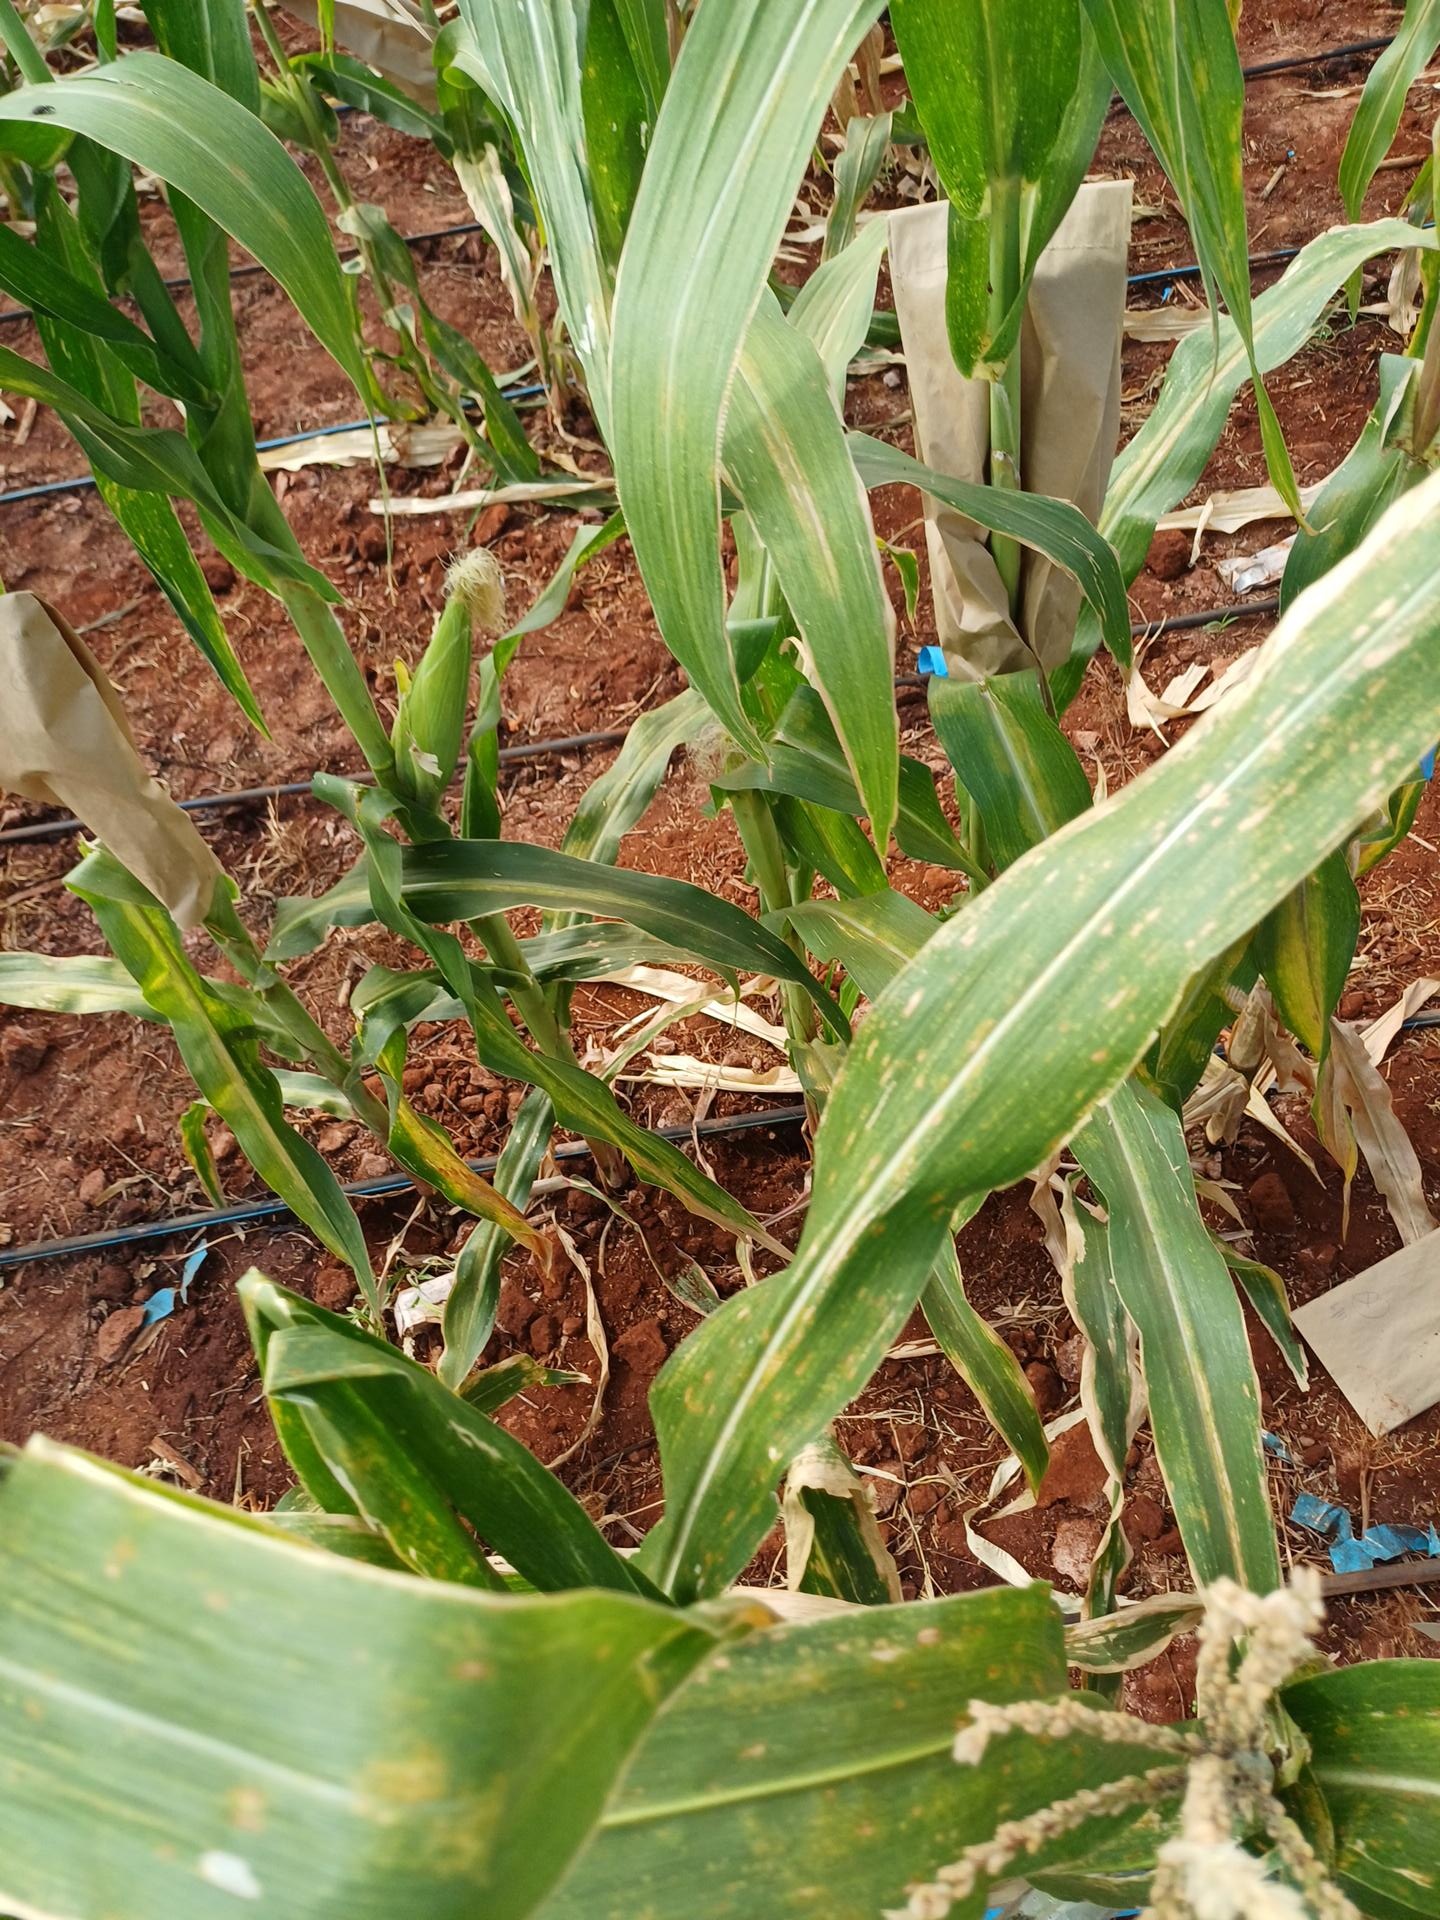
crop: maize
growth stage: flowering
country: Kenya
